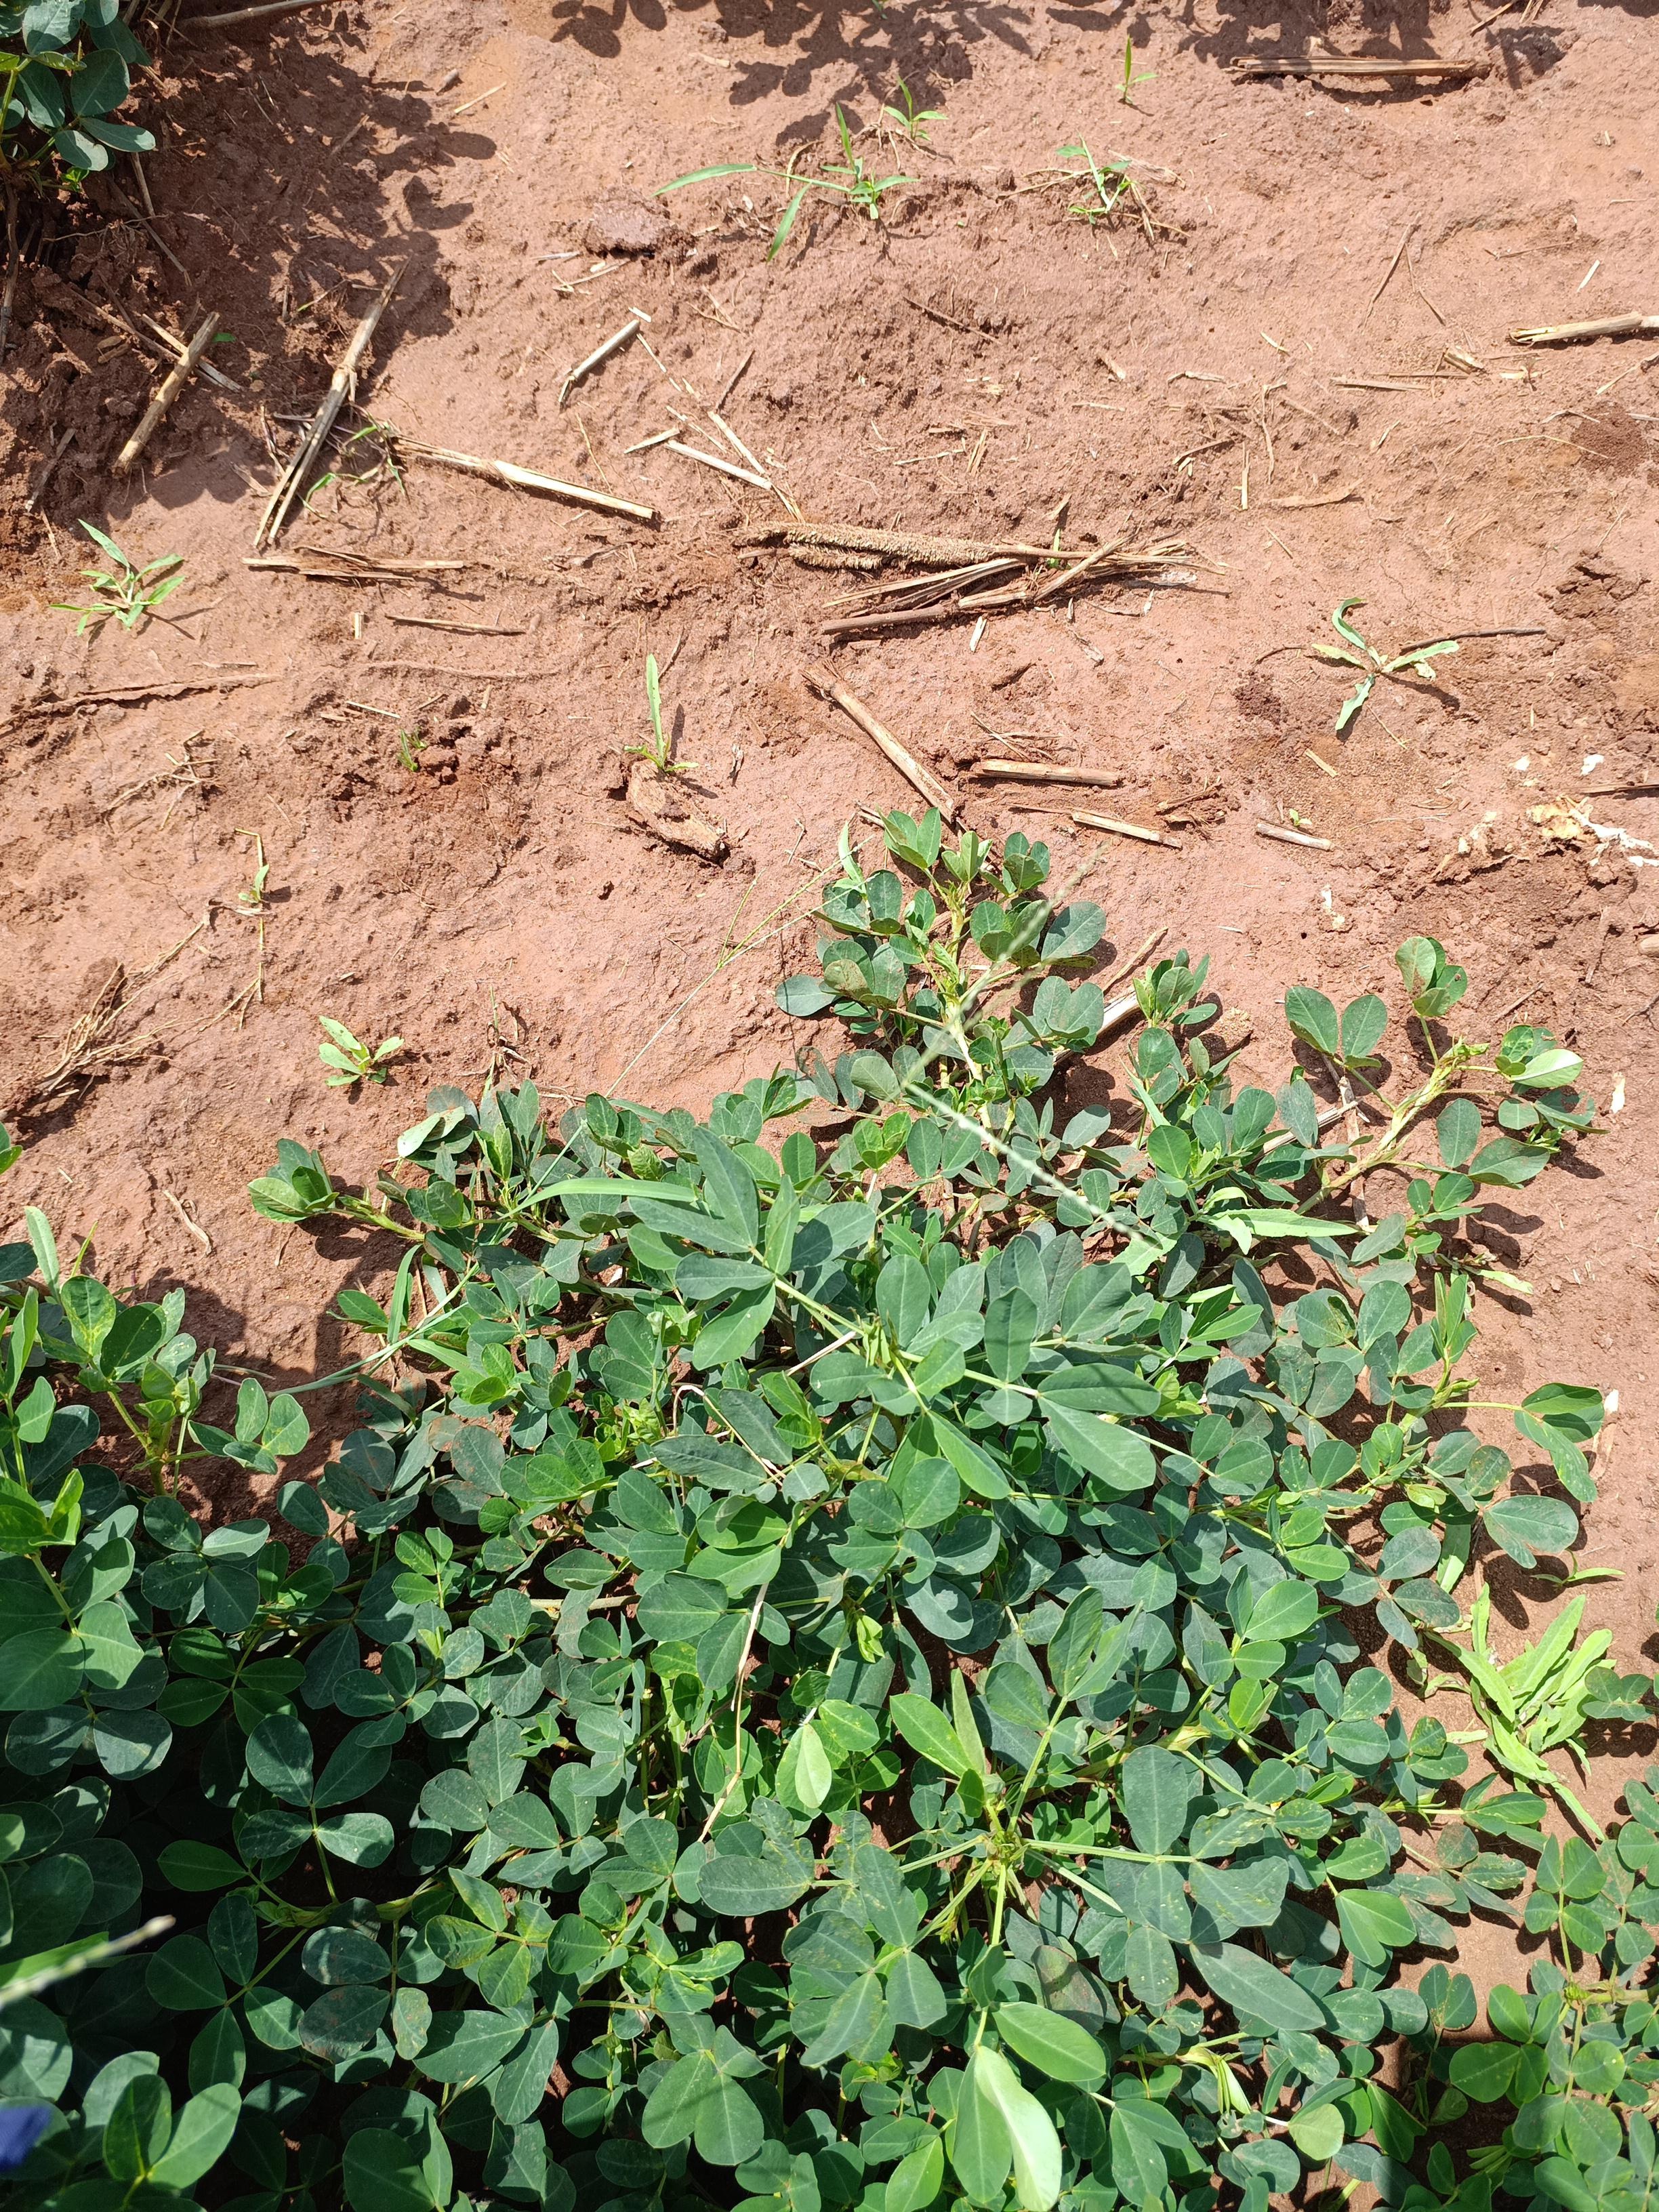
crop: groundnut
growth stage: pegging
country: Kenya
